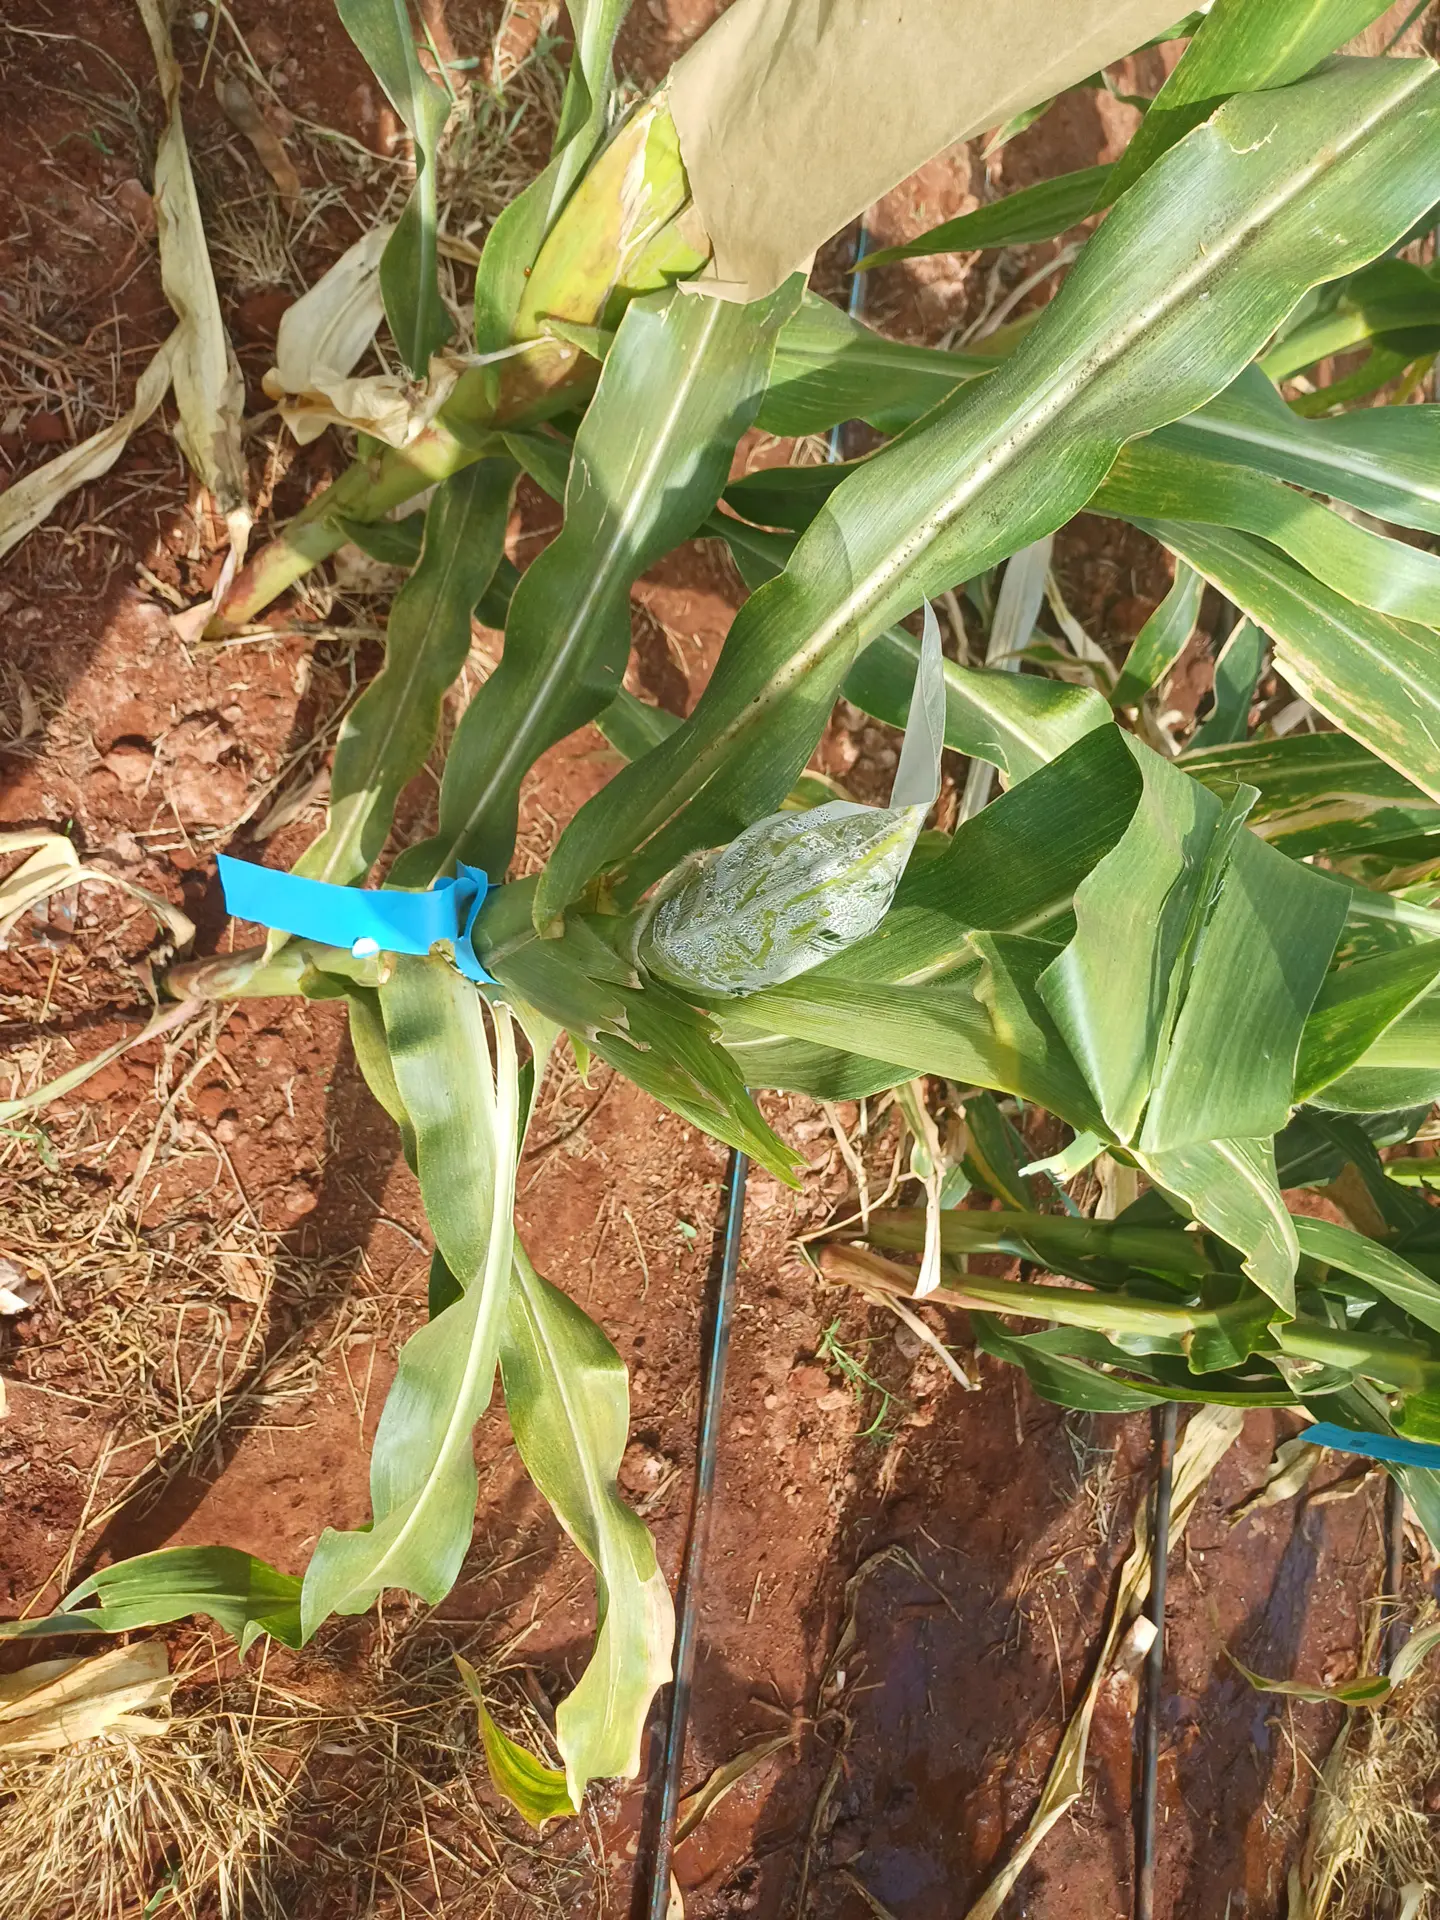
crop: maize
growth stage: flowering
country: Kenya
